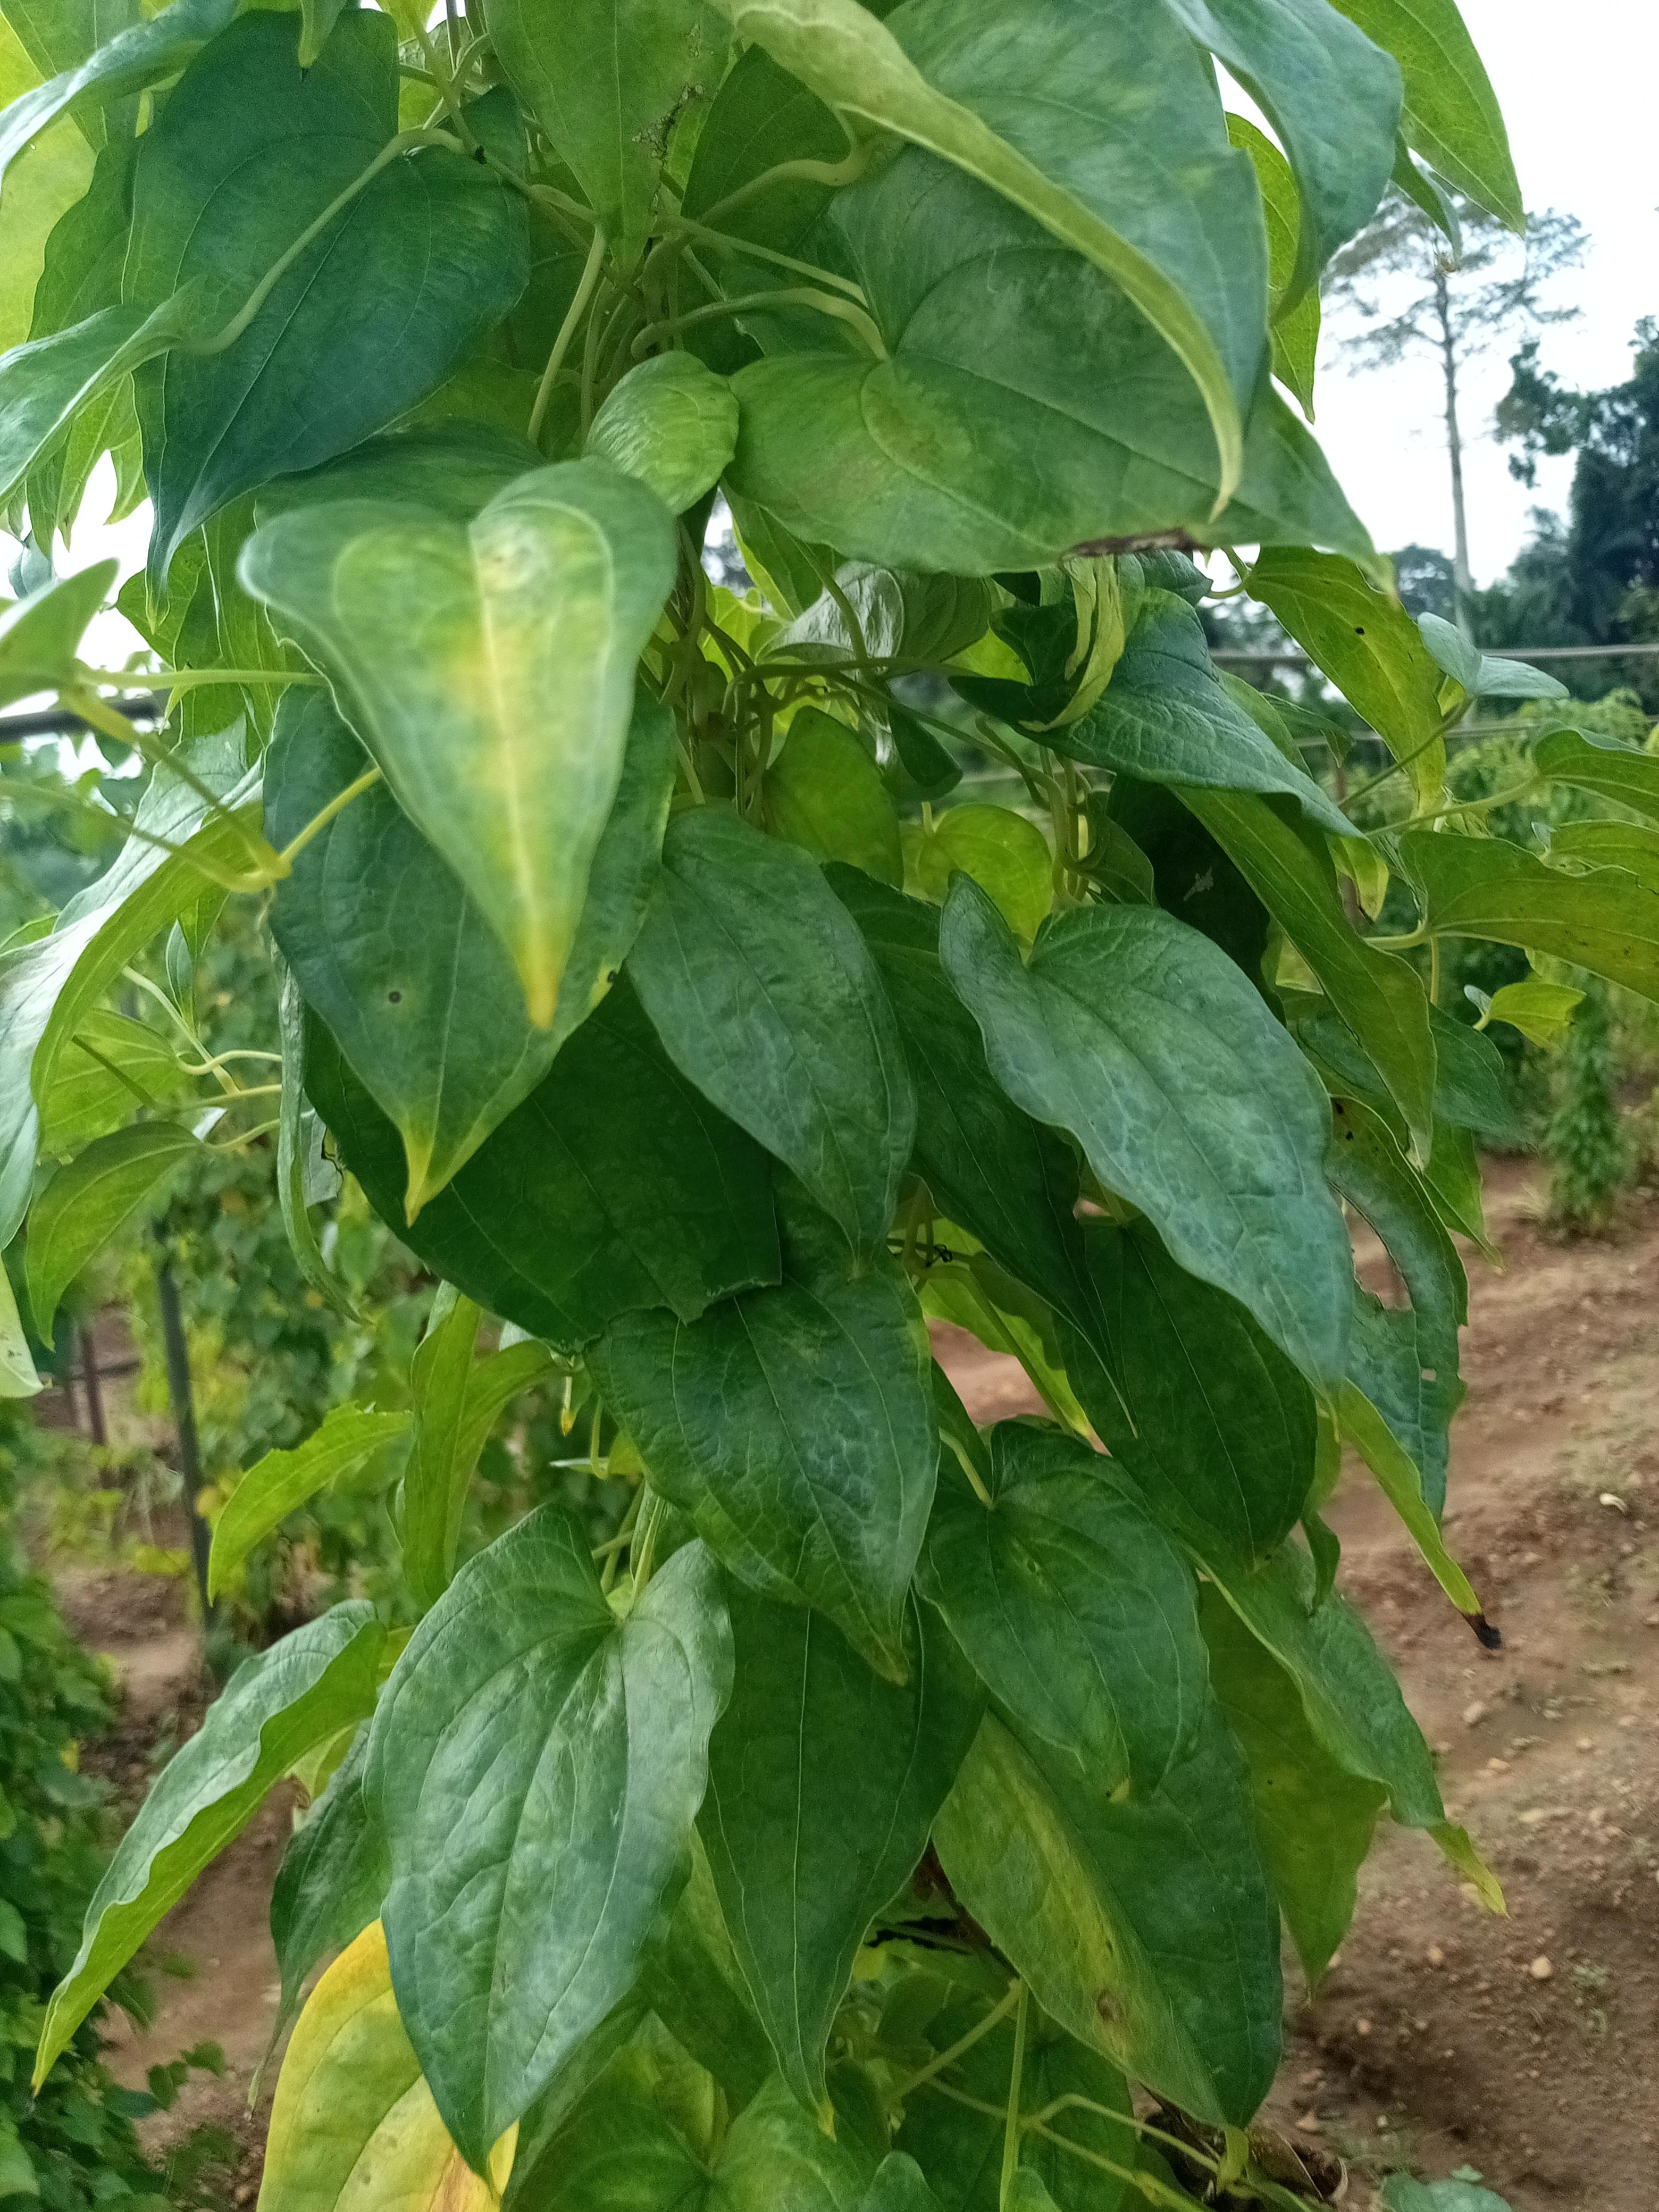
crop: yam
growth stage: maturity
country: Nigeria
